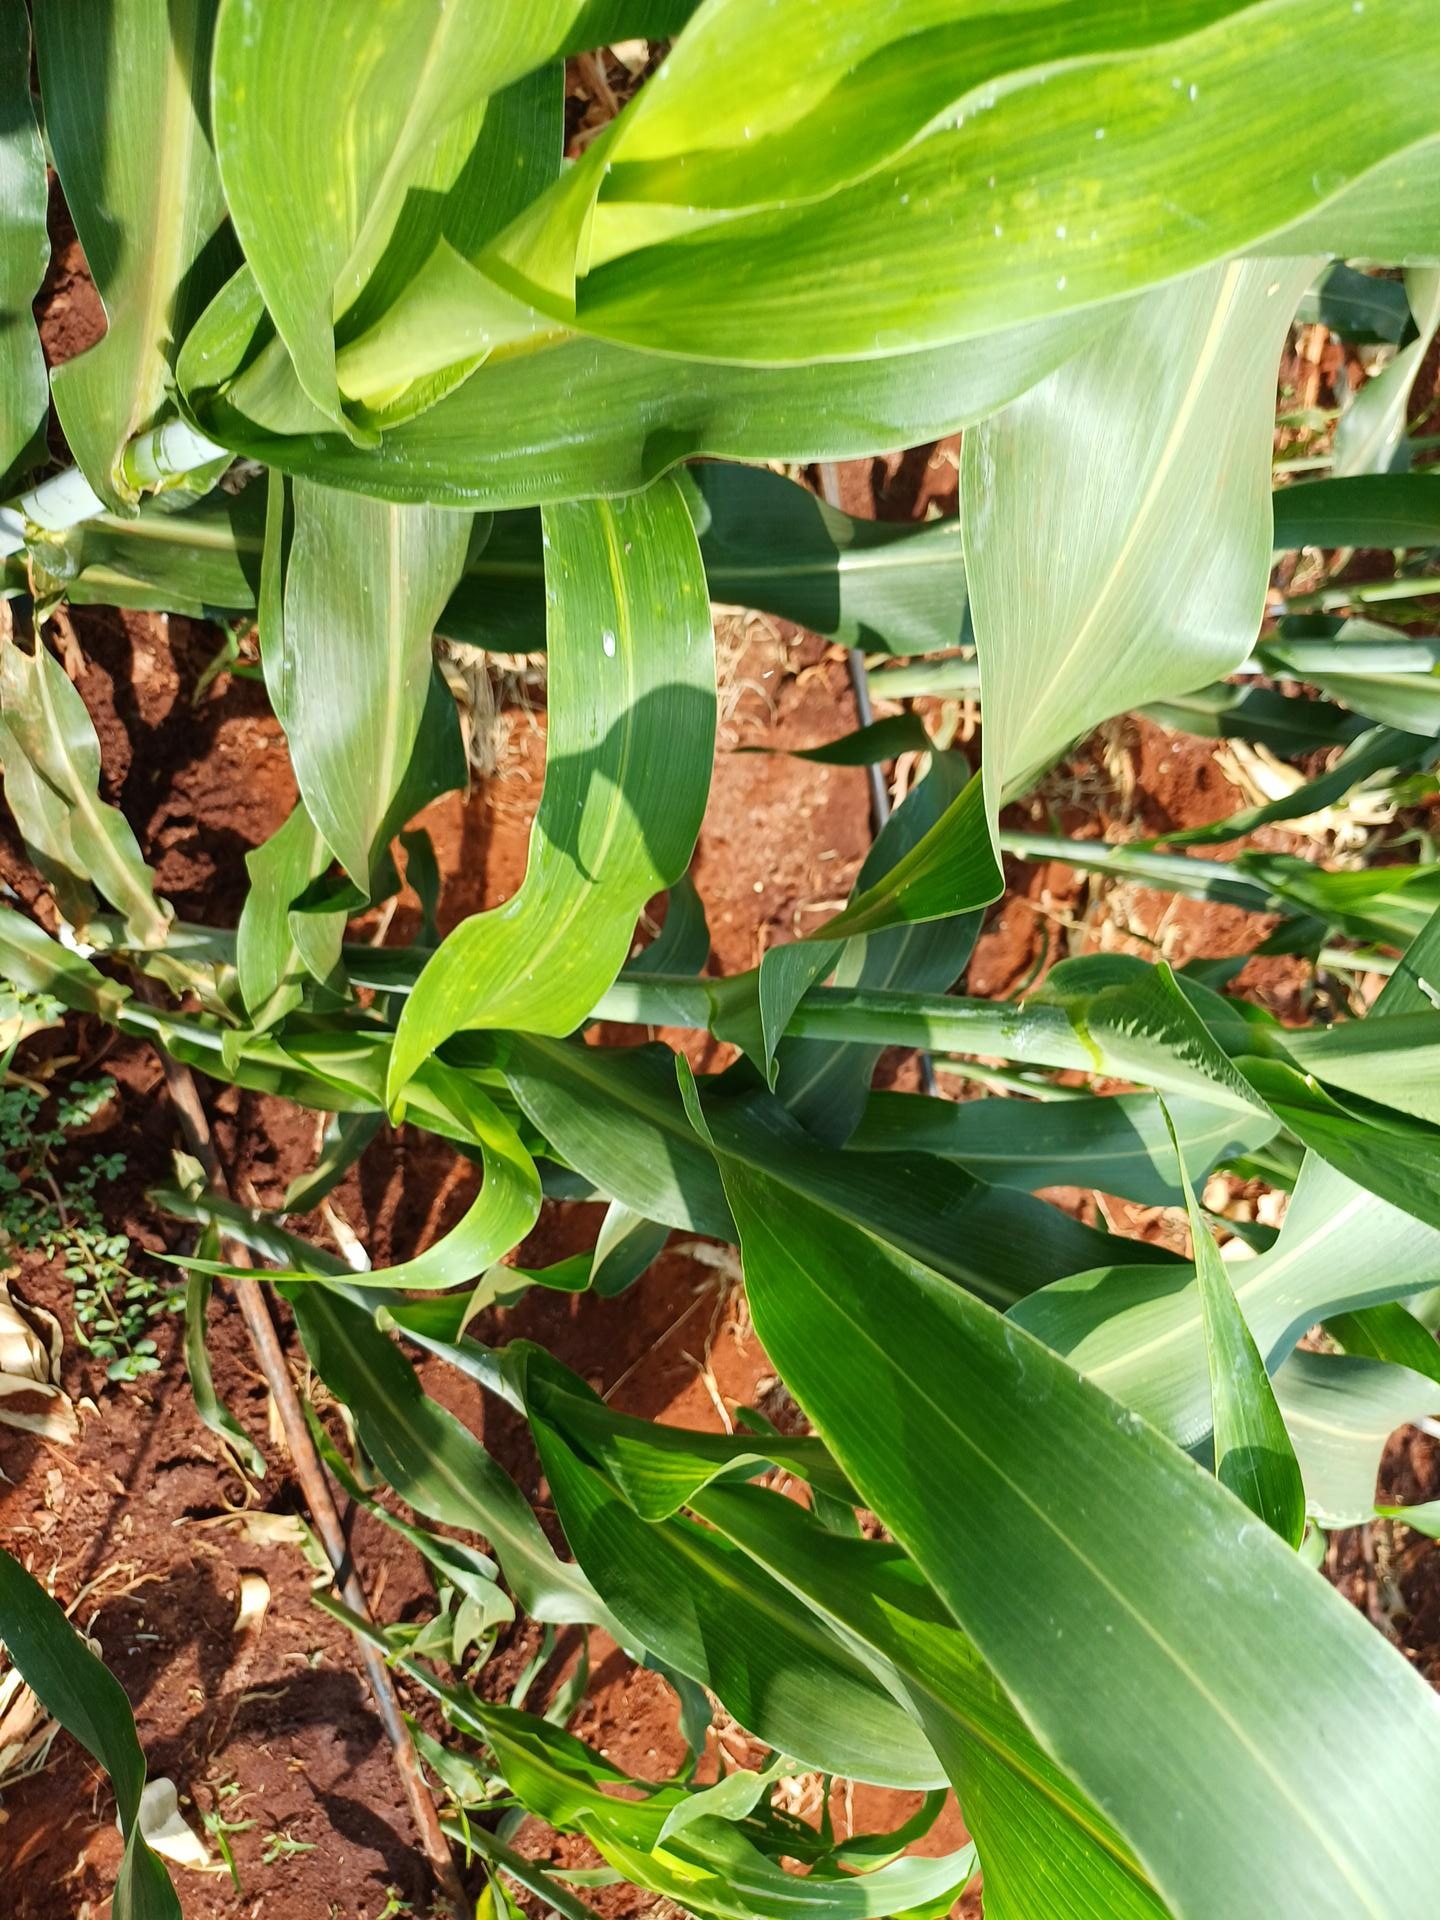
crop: sorghum
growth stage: vegetative
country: Kenya
